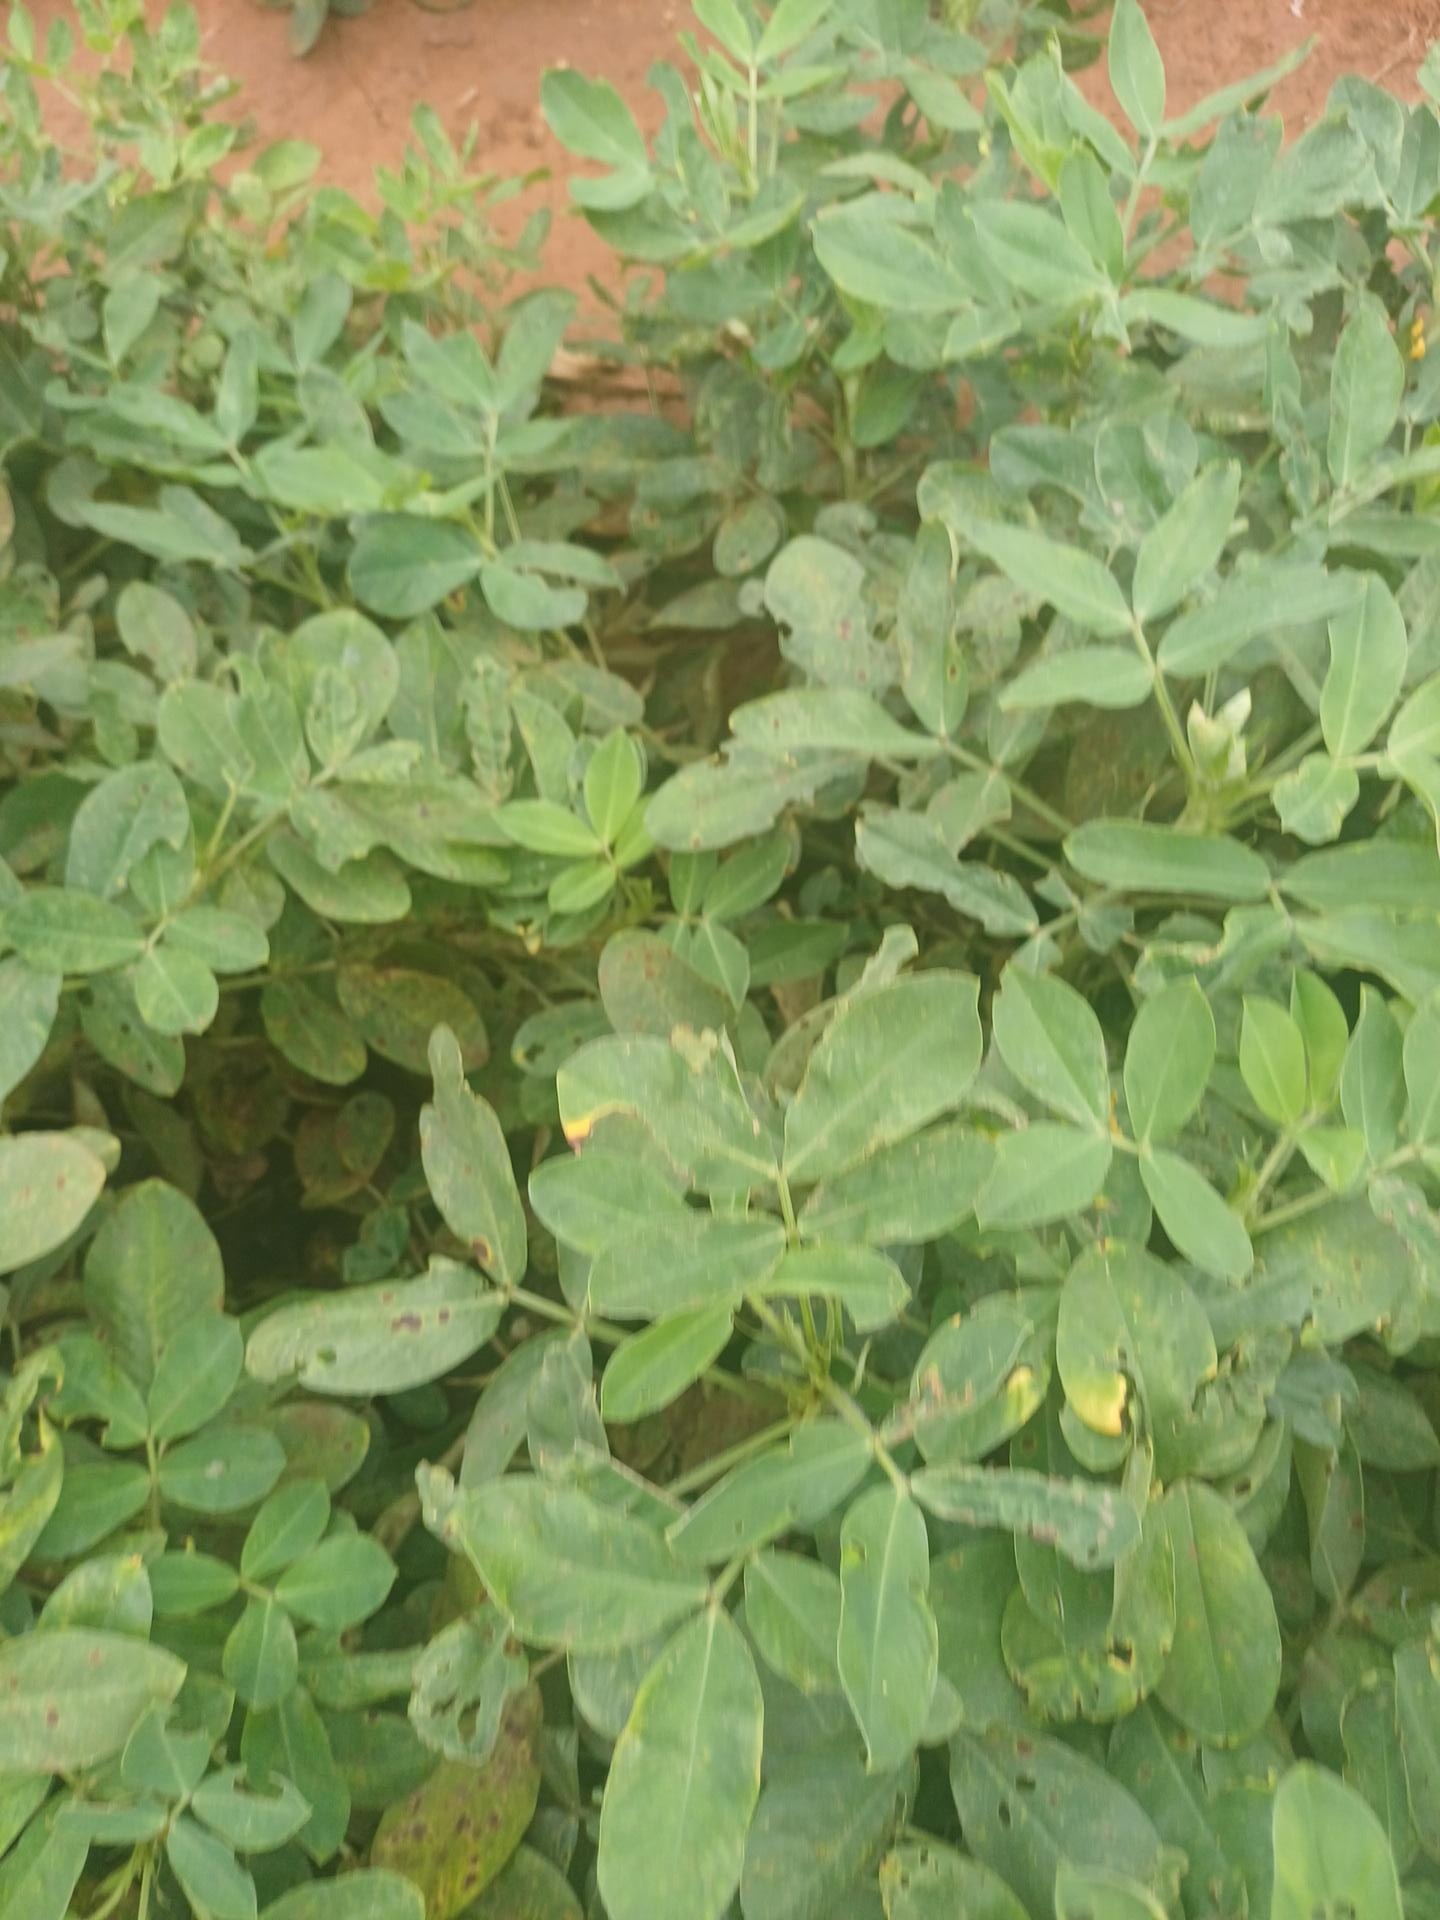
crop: groundnut
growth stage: pegging
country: Kenya
